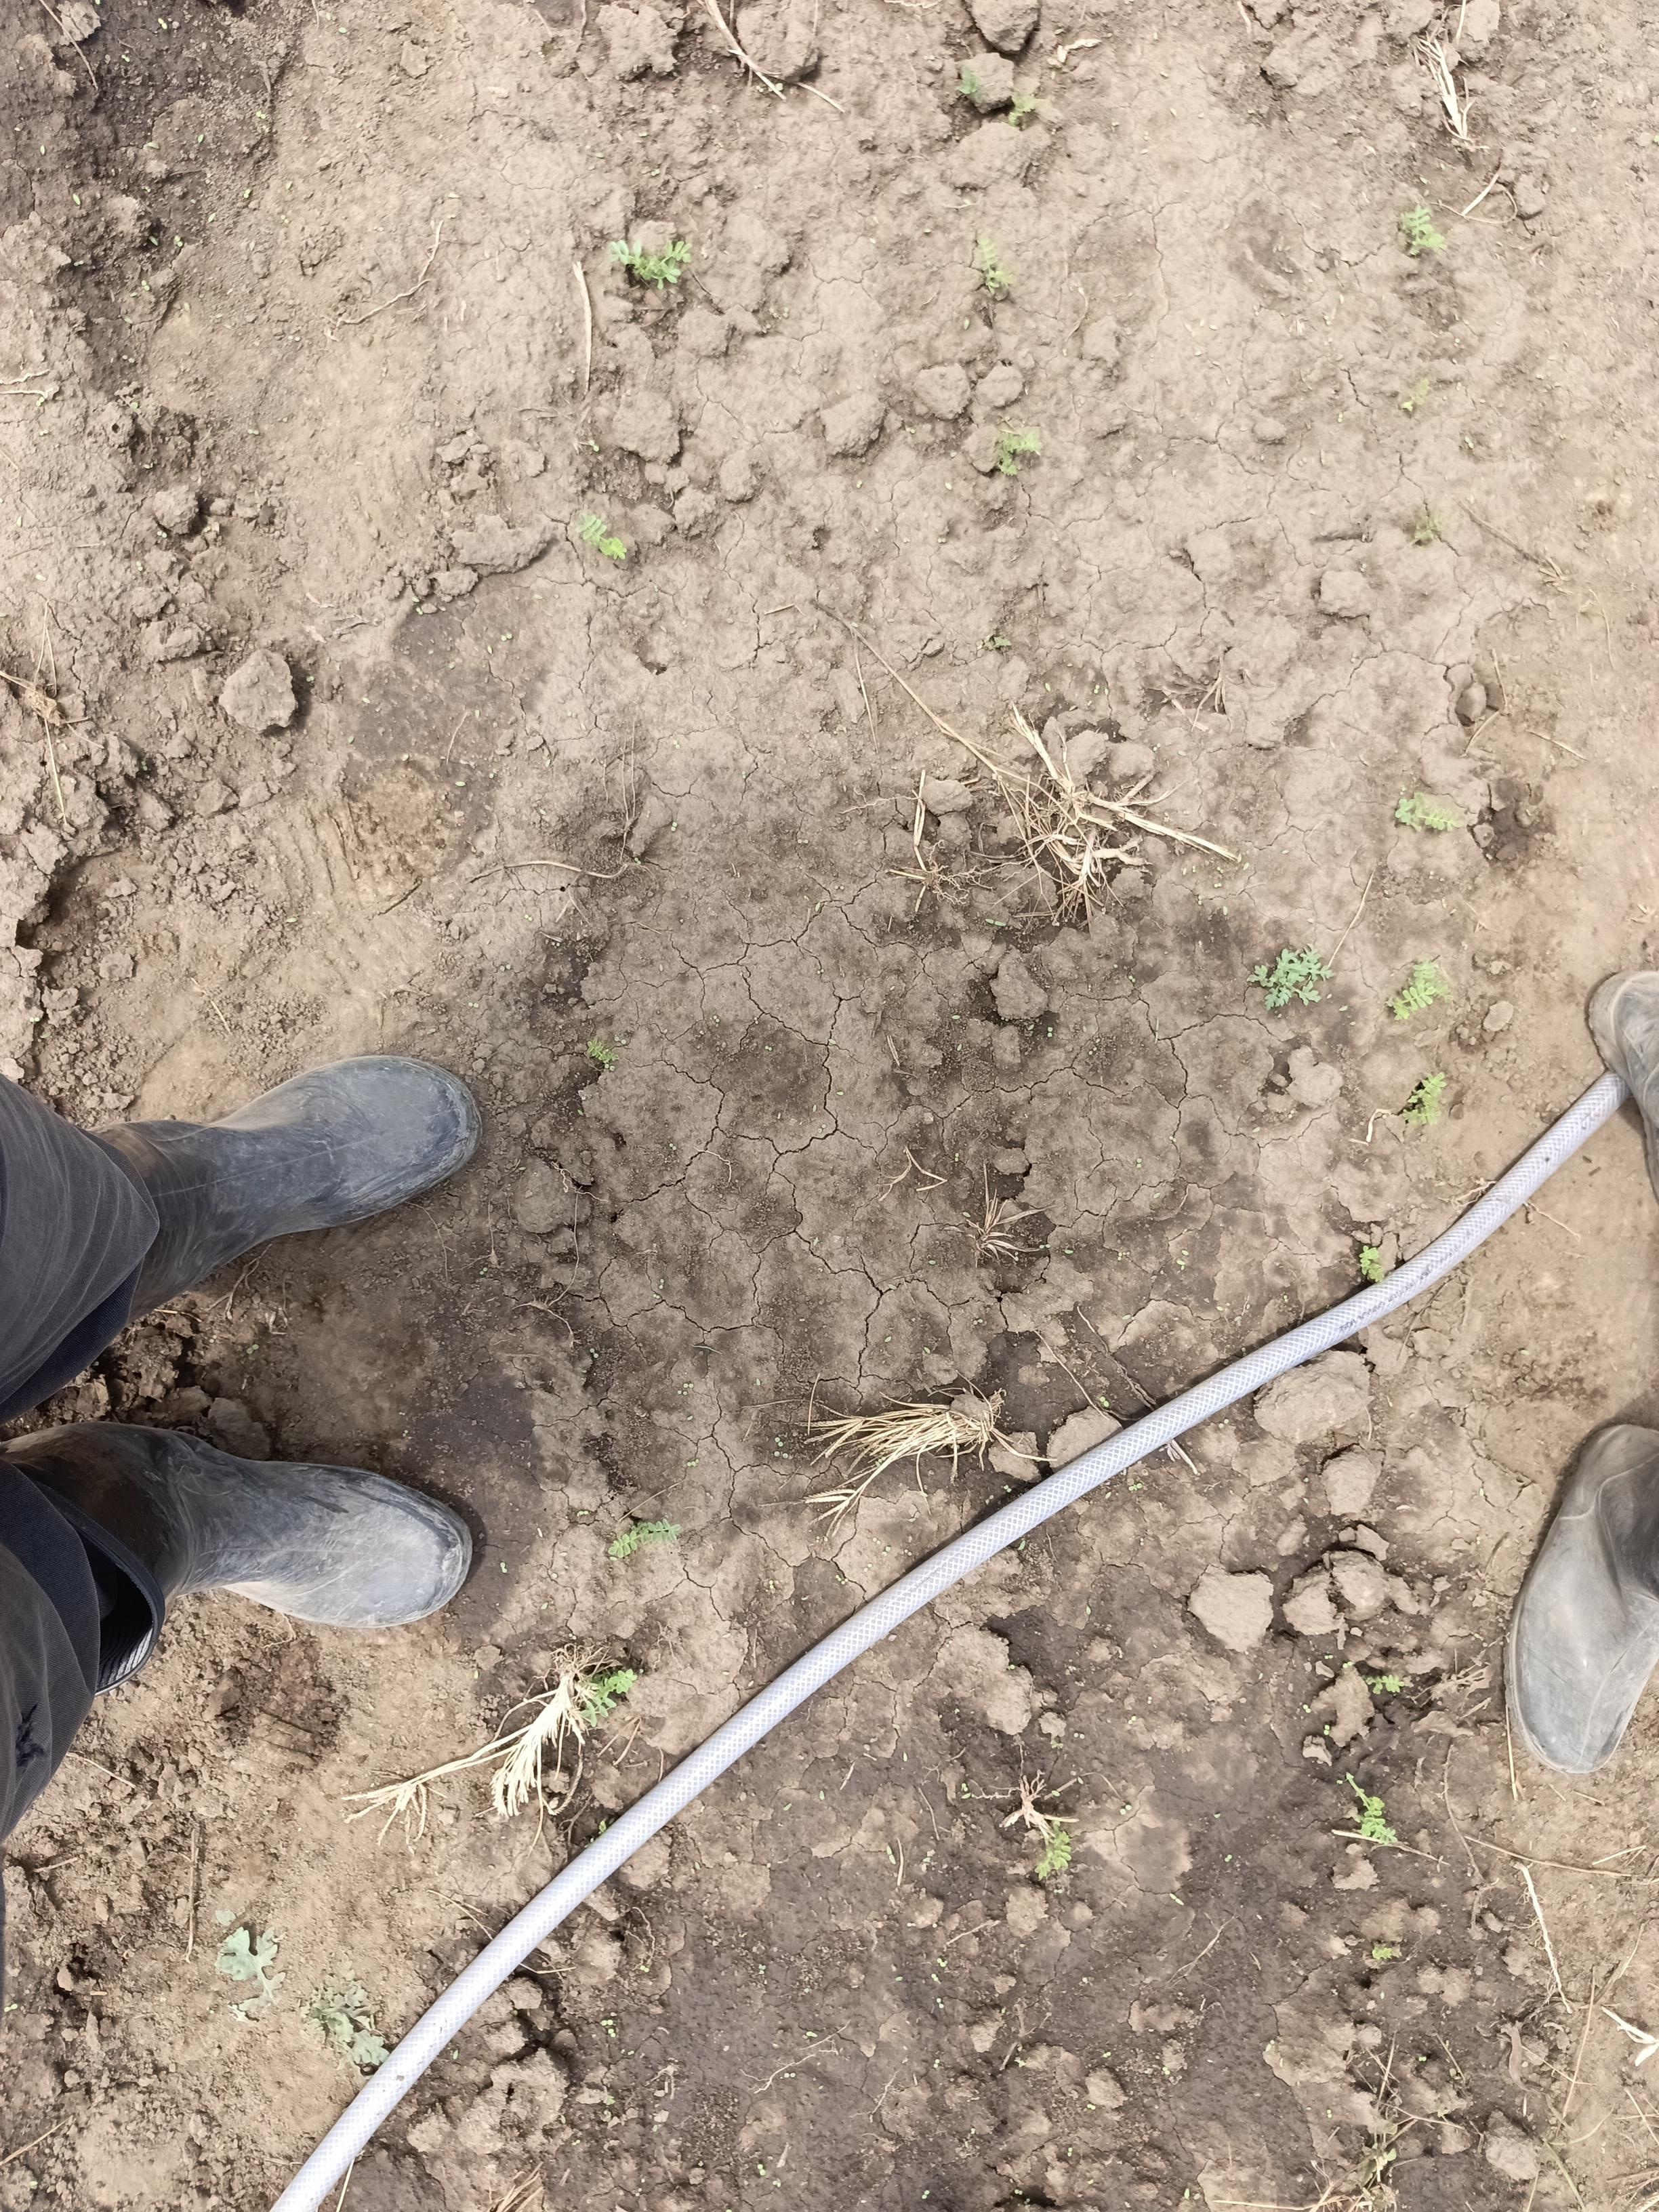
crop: chickpea
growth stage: emergence
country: Tanzania
